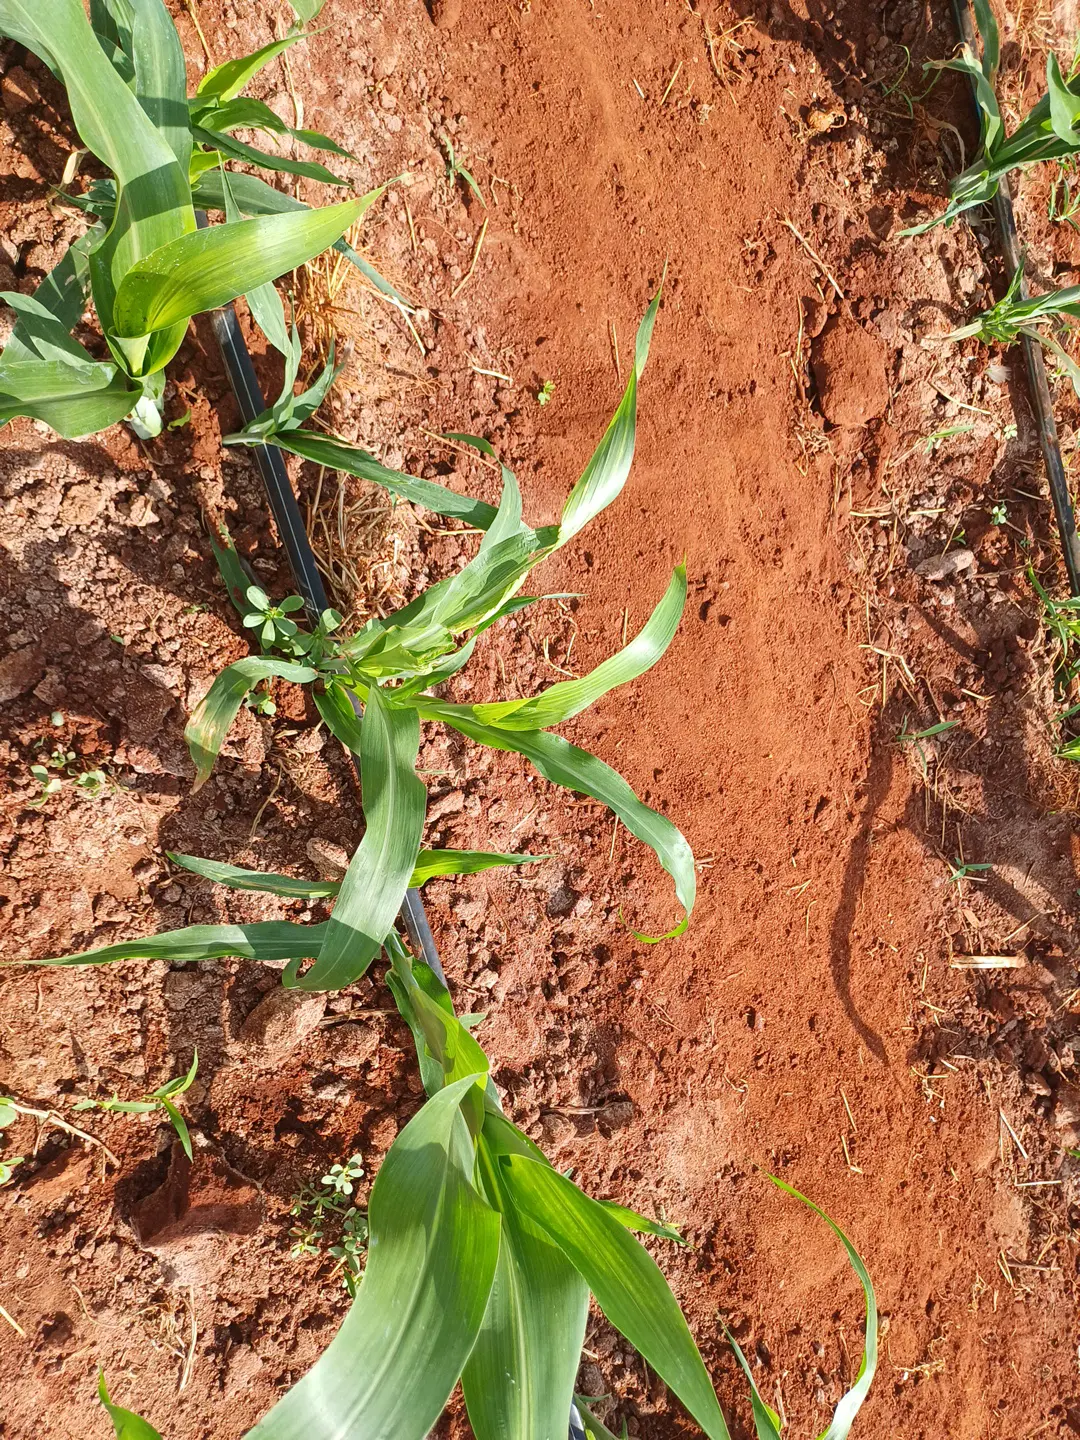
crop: sorghum
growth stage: elongation stem
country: Kenya
